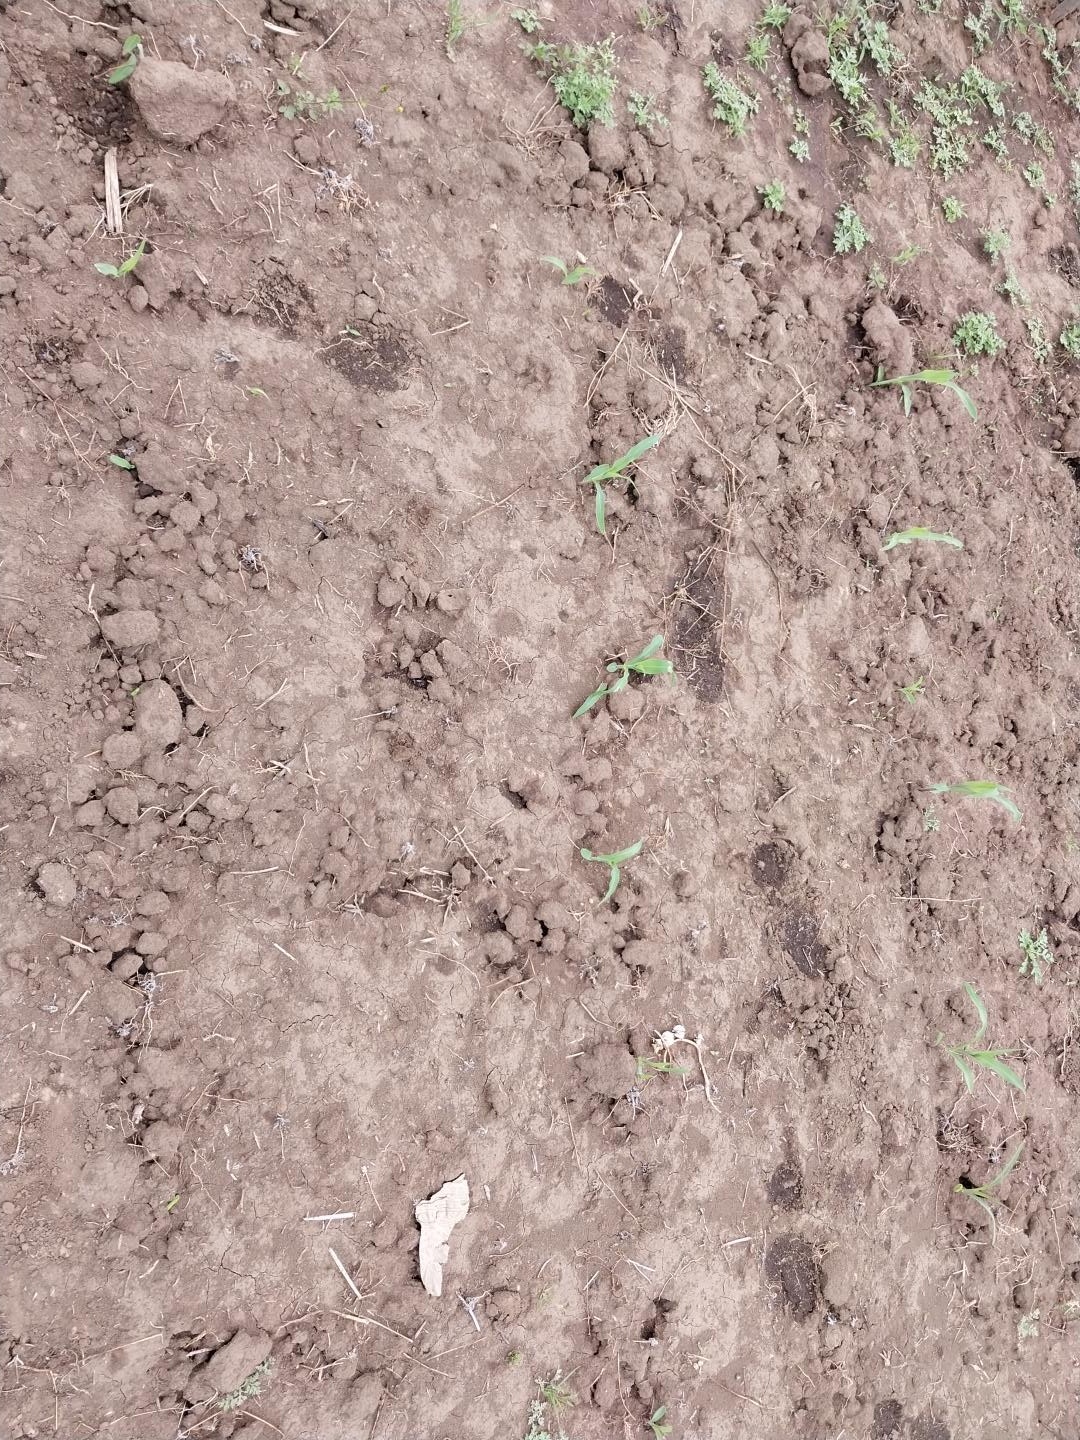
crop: maize
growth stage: emergence
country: Tanzania
